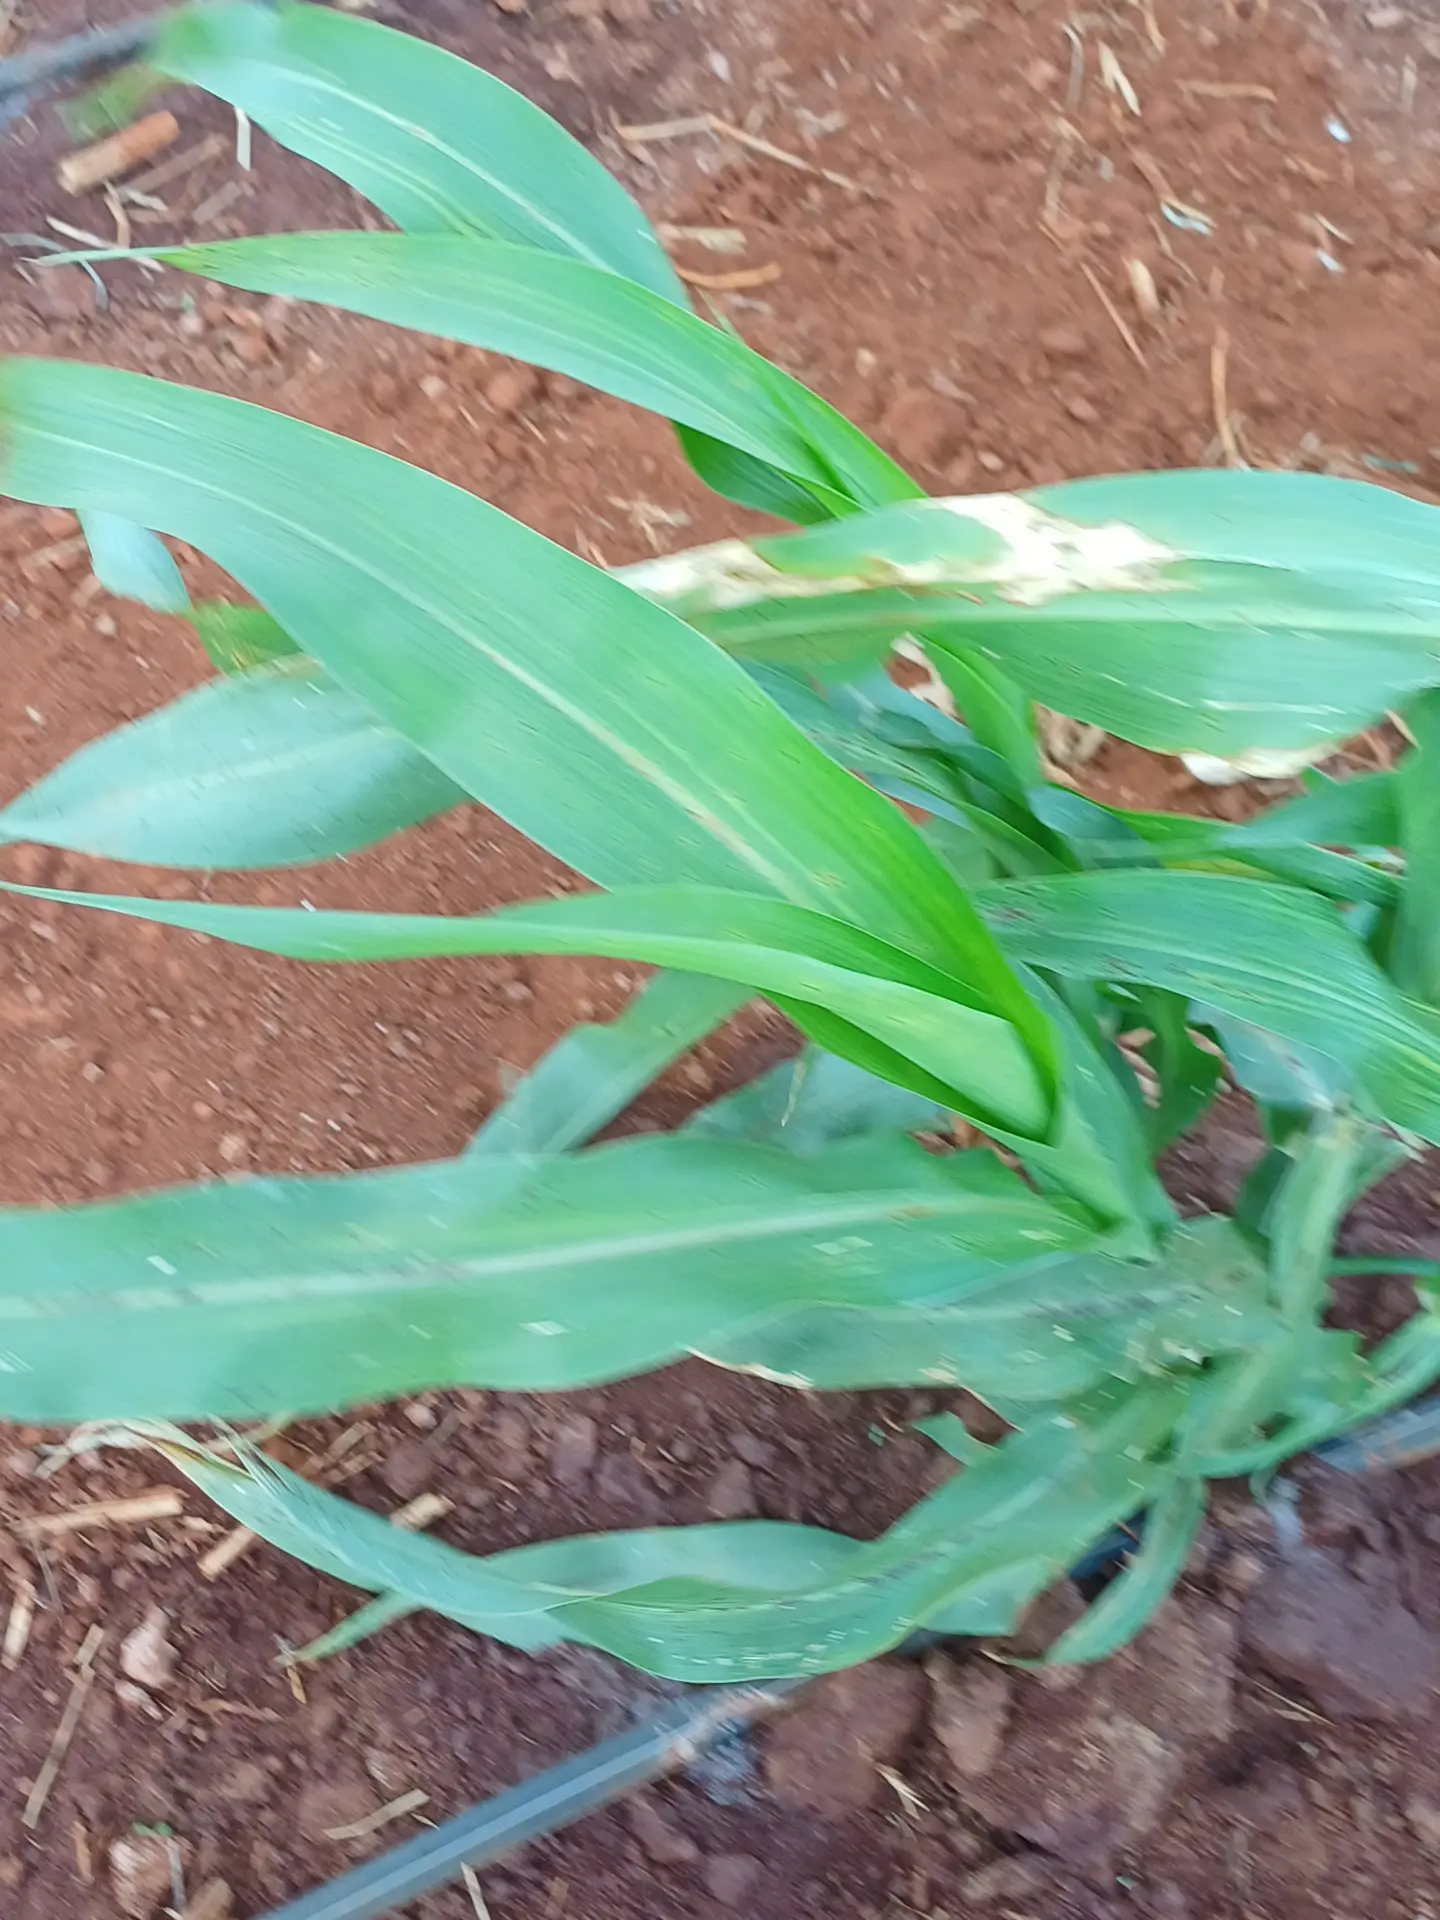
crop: sorghum
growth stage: vegetative
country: Kenya
